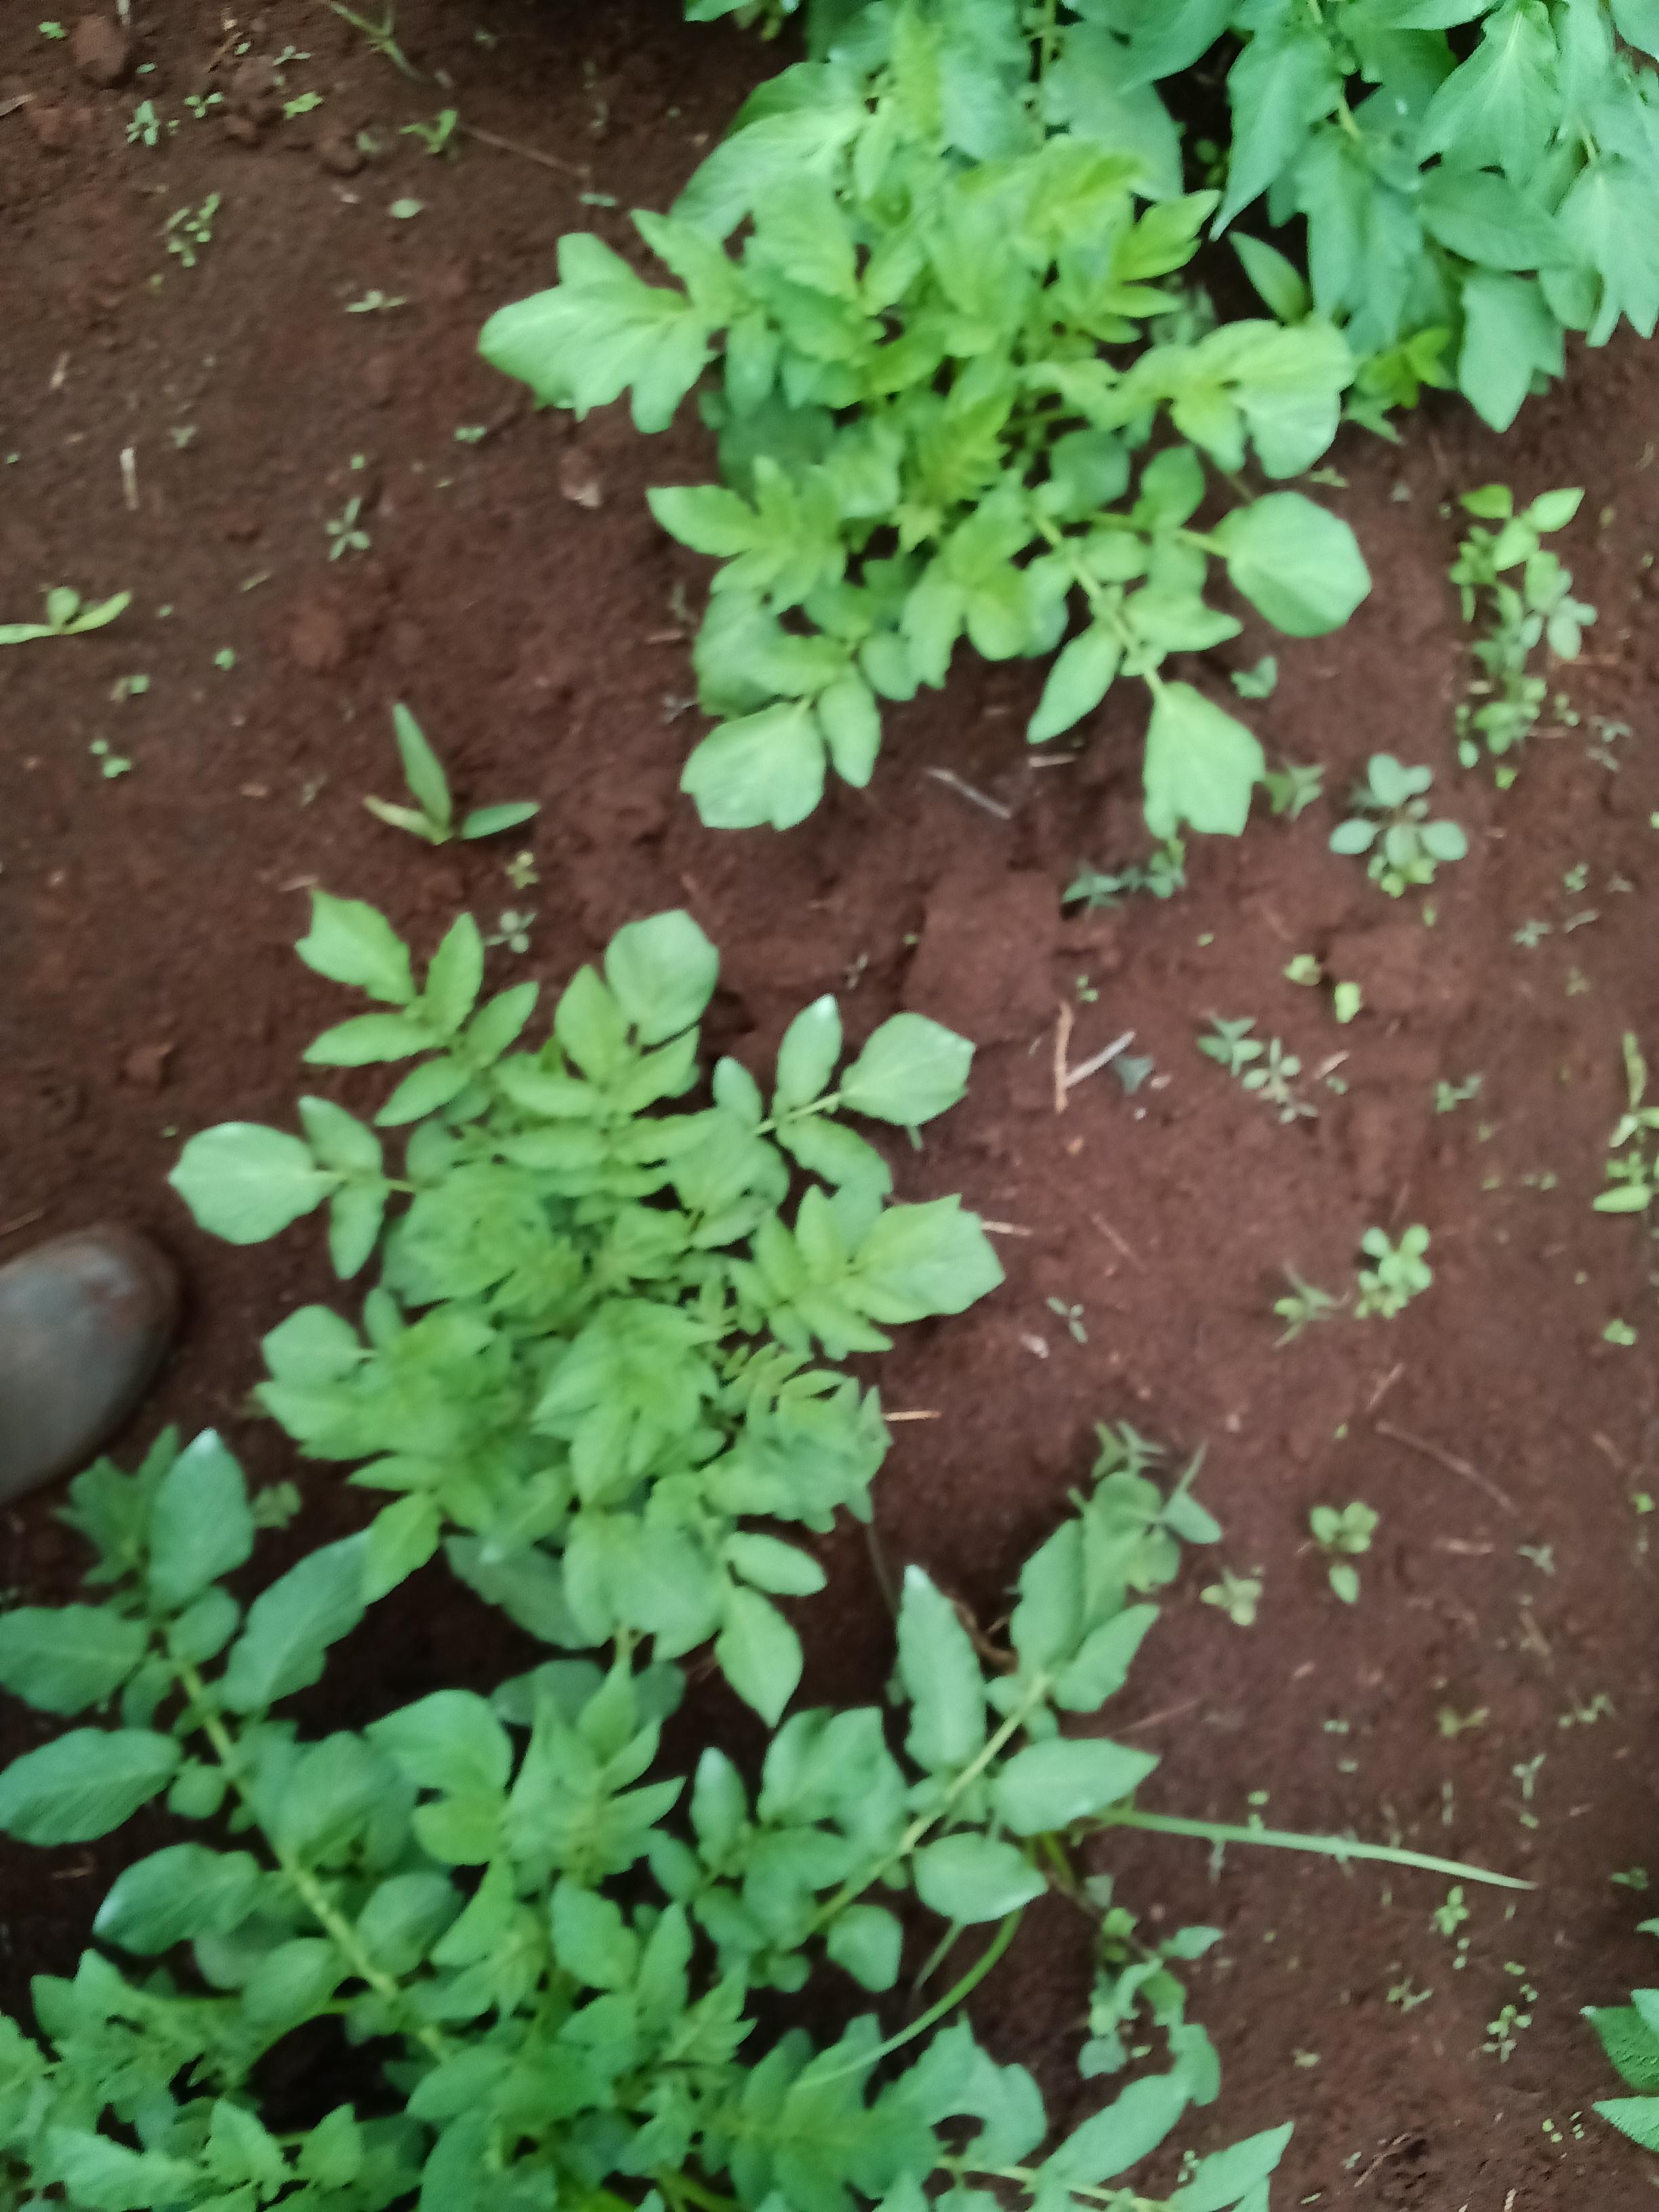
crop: potato
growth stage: vegetative
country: Kenya
